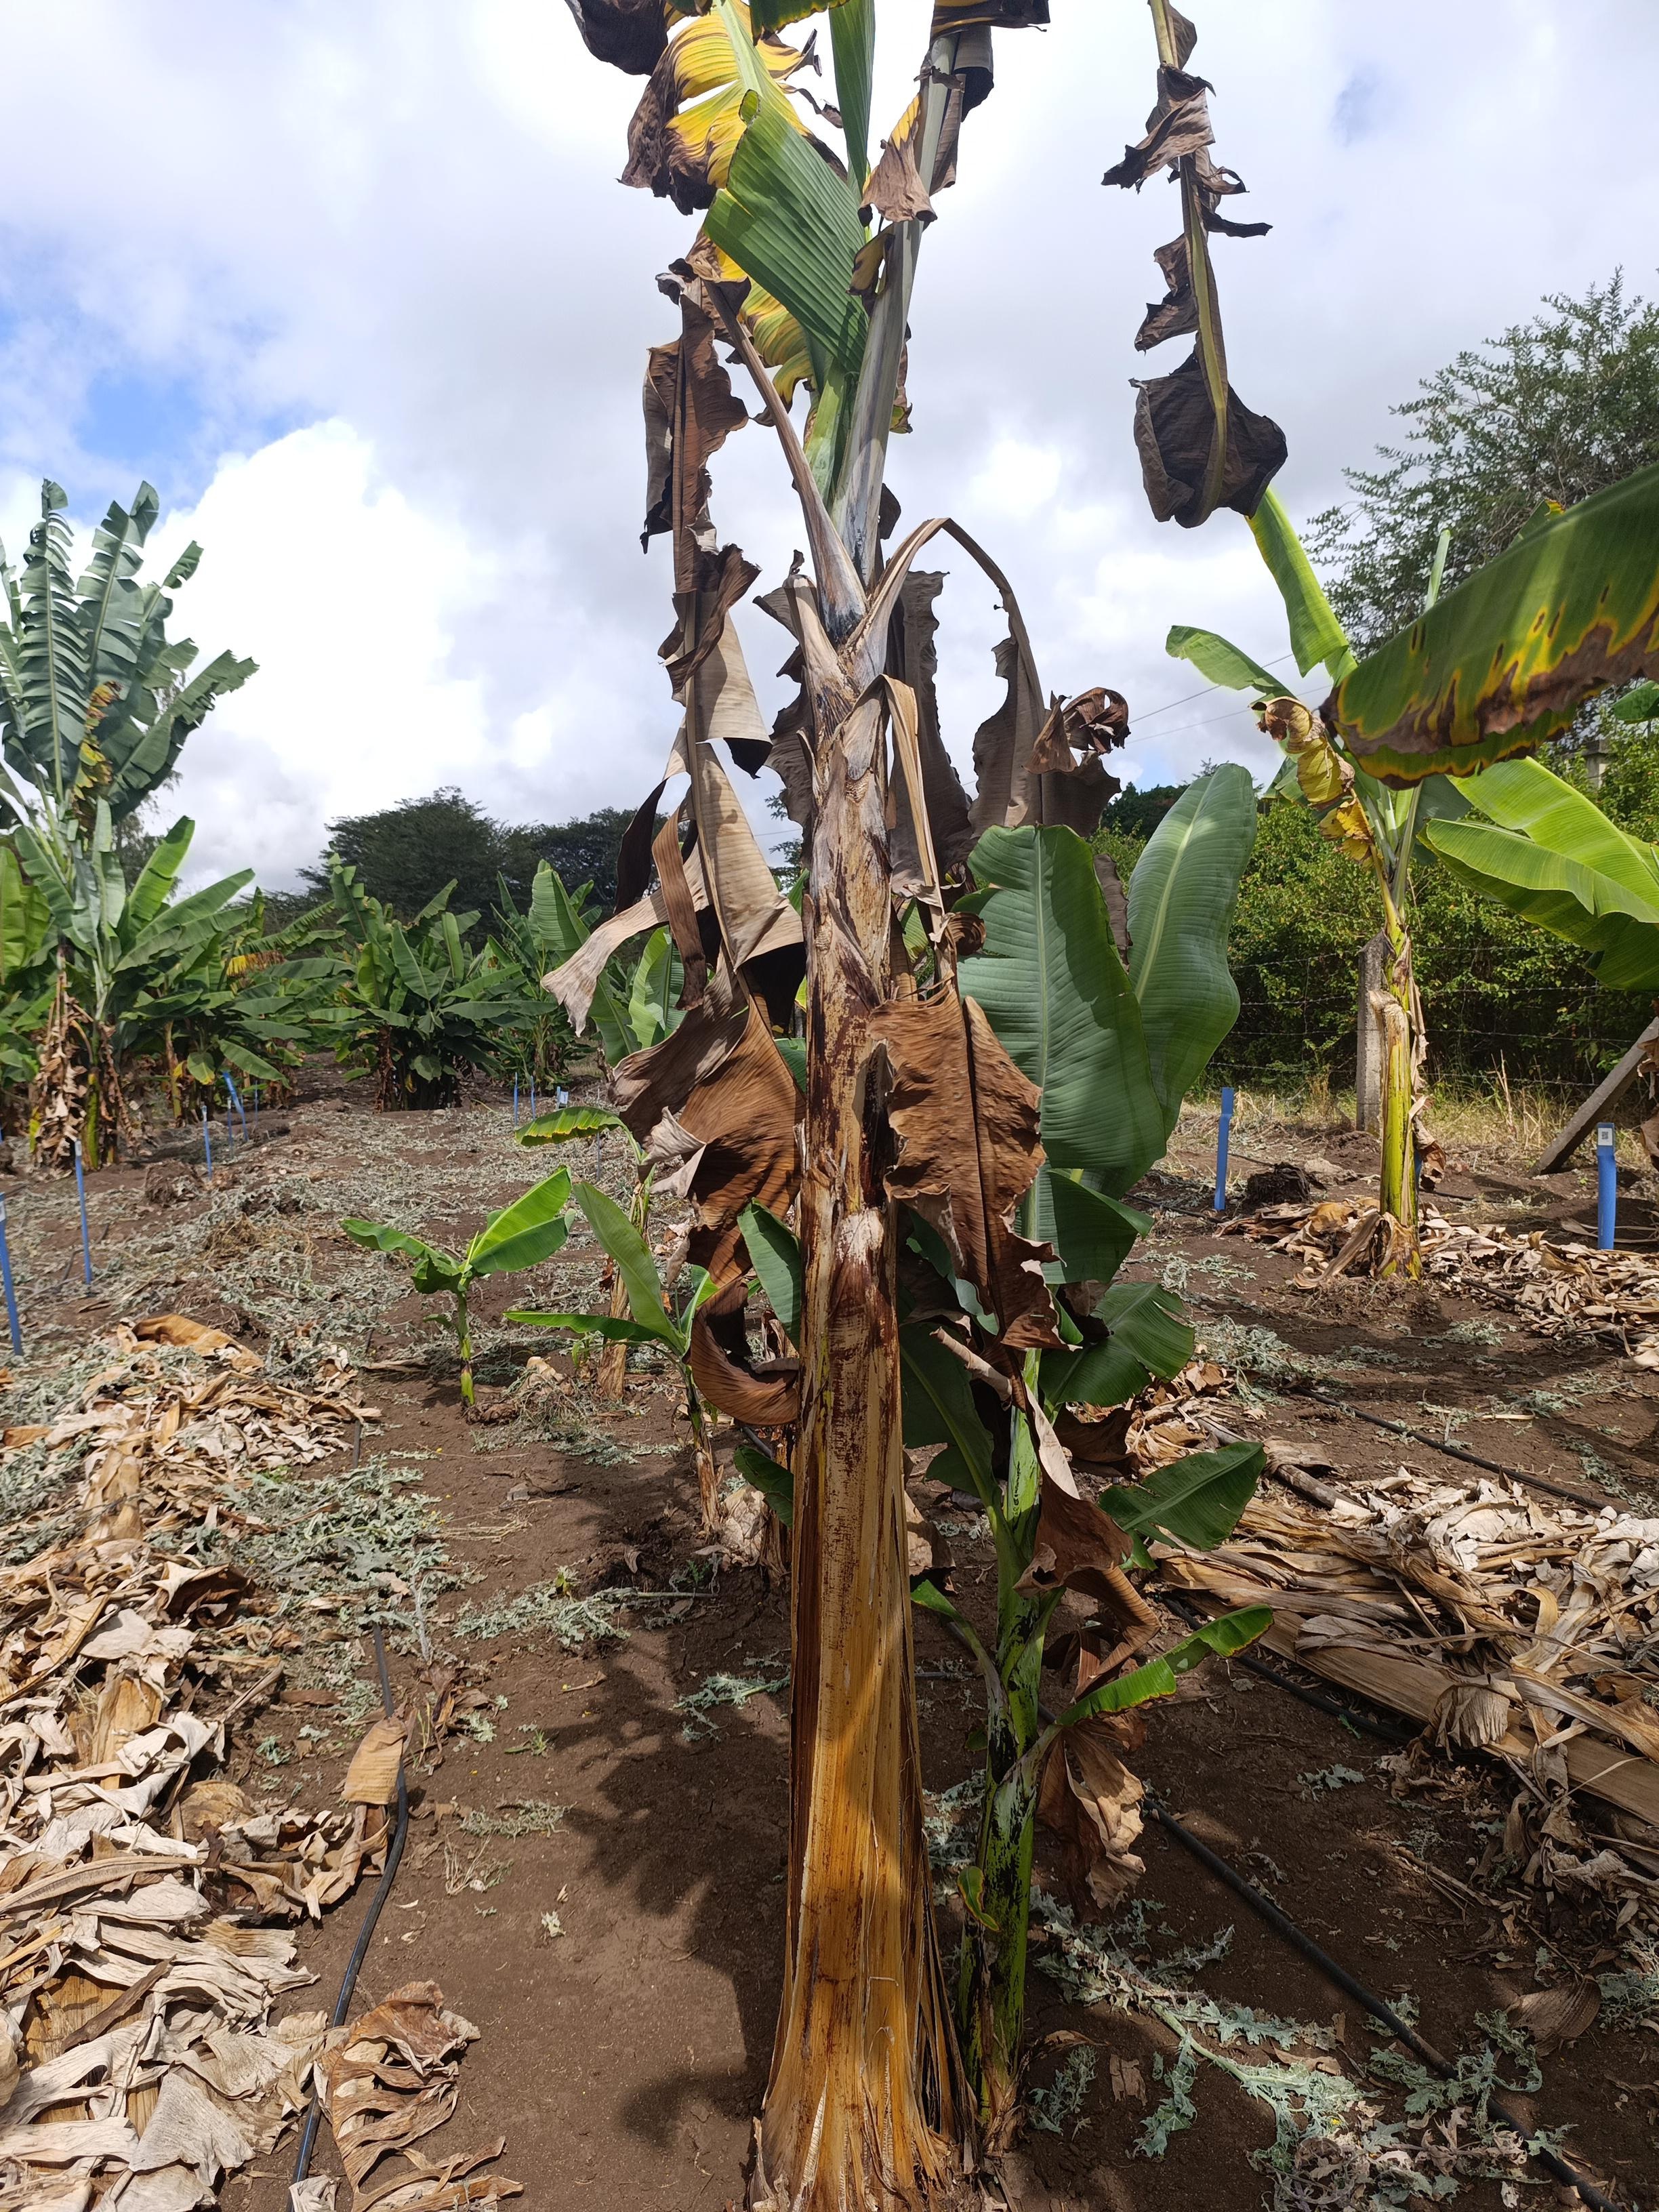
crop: banana
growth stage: vegetative
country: Tanzania
